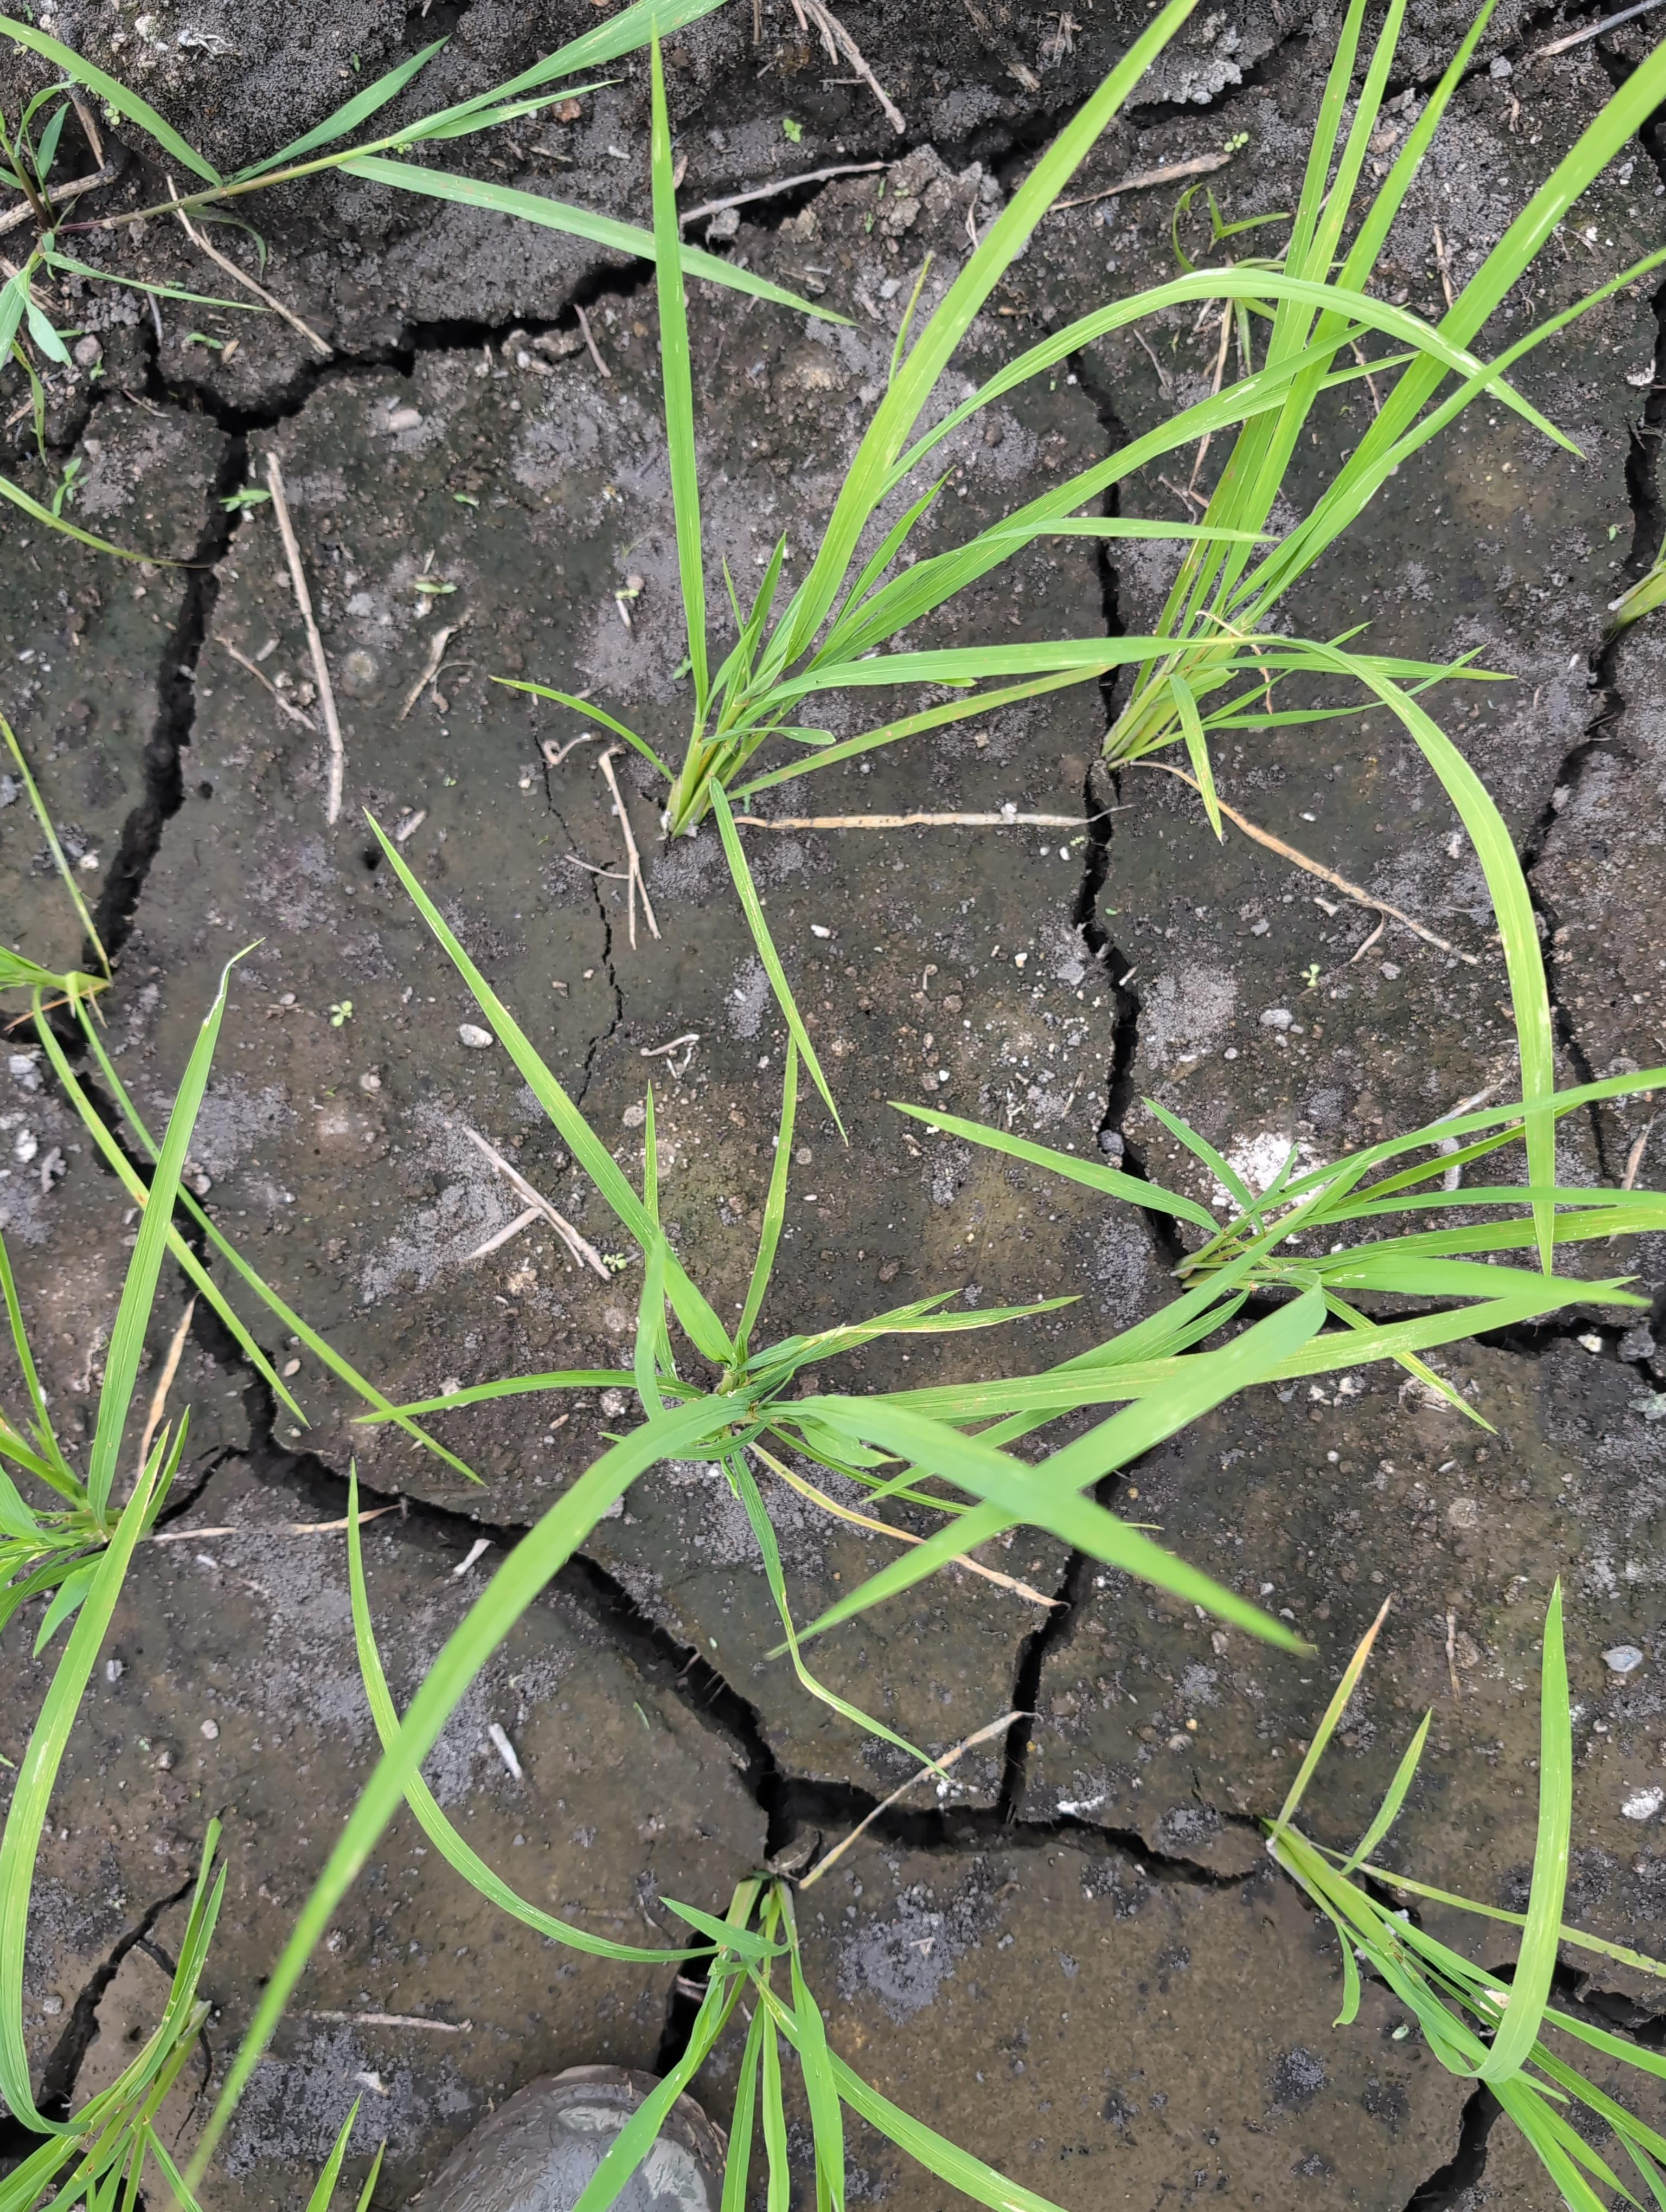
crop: rice
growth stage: establishment seedling
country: Côte d'Ivoire
